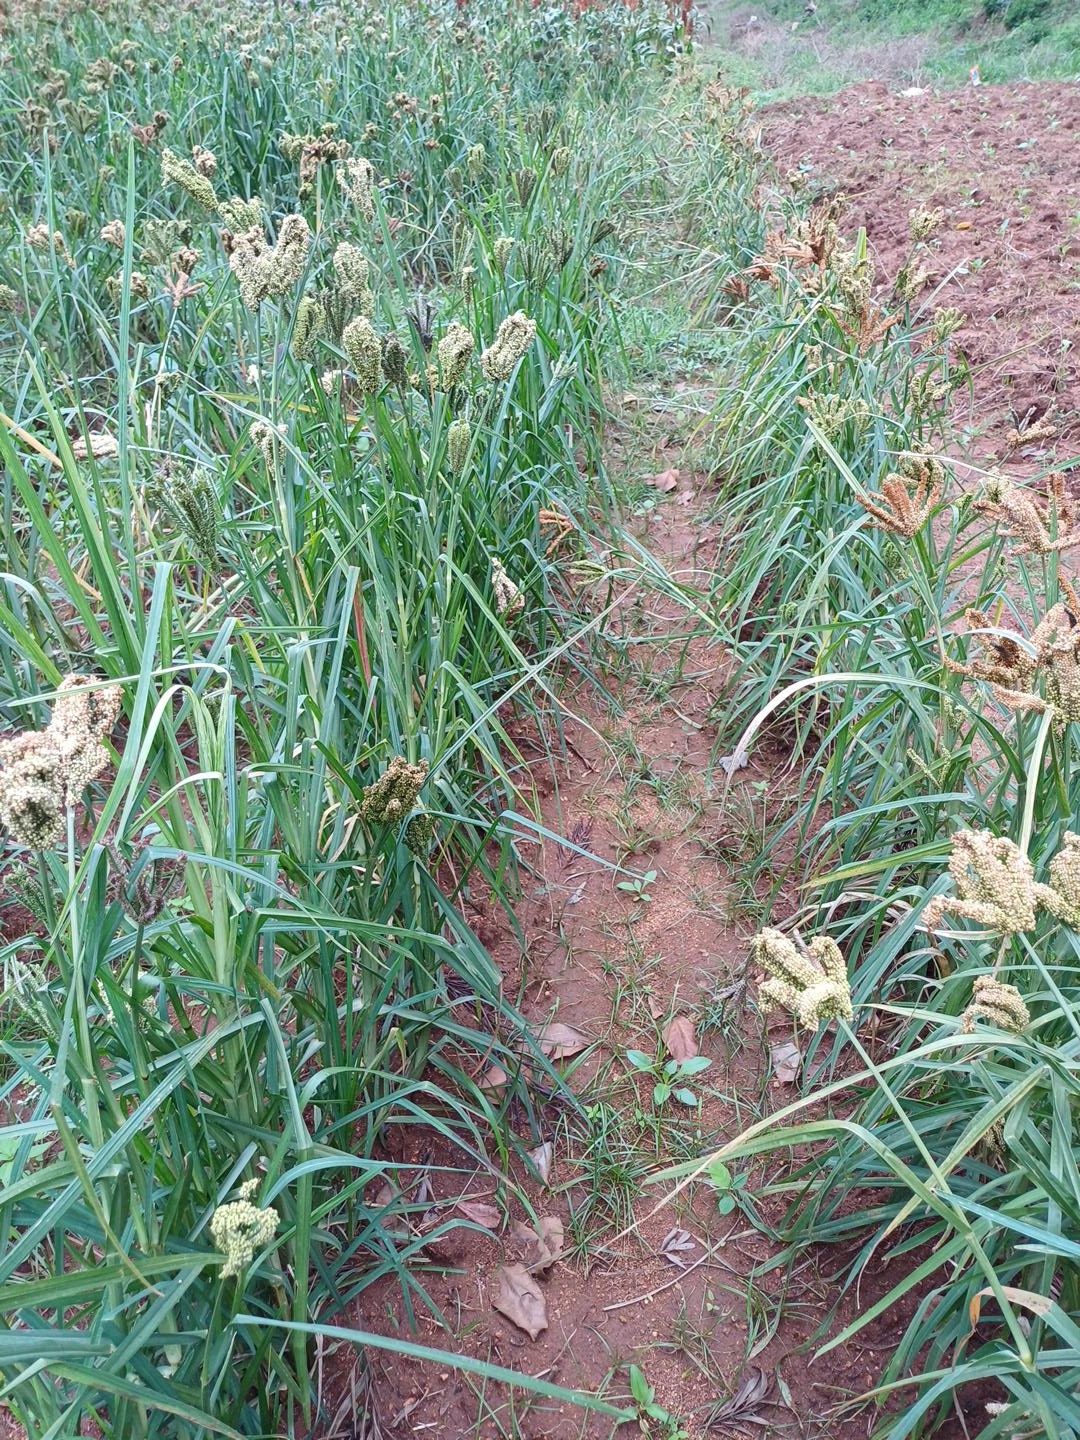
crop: finger millet
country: Kenya
